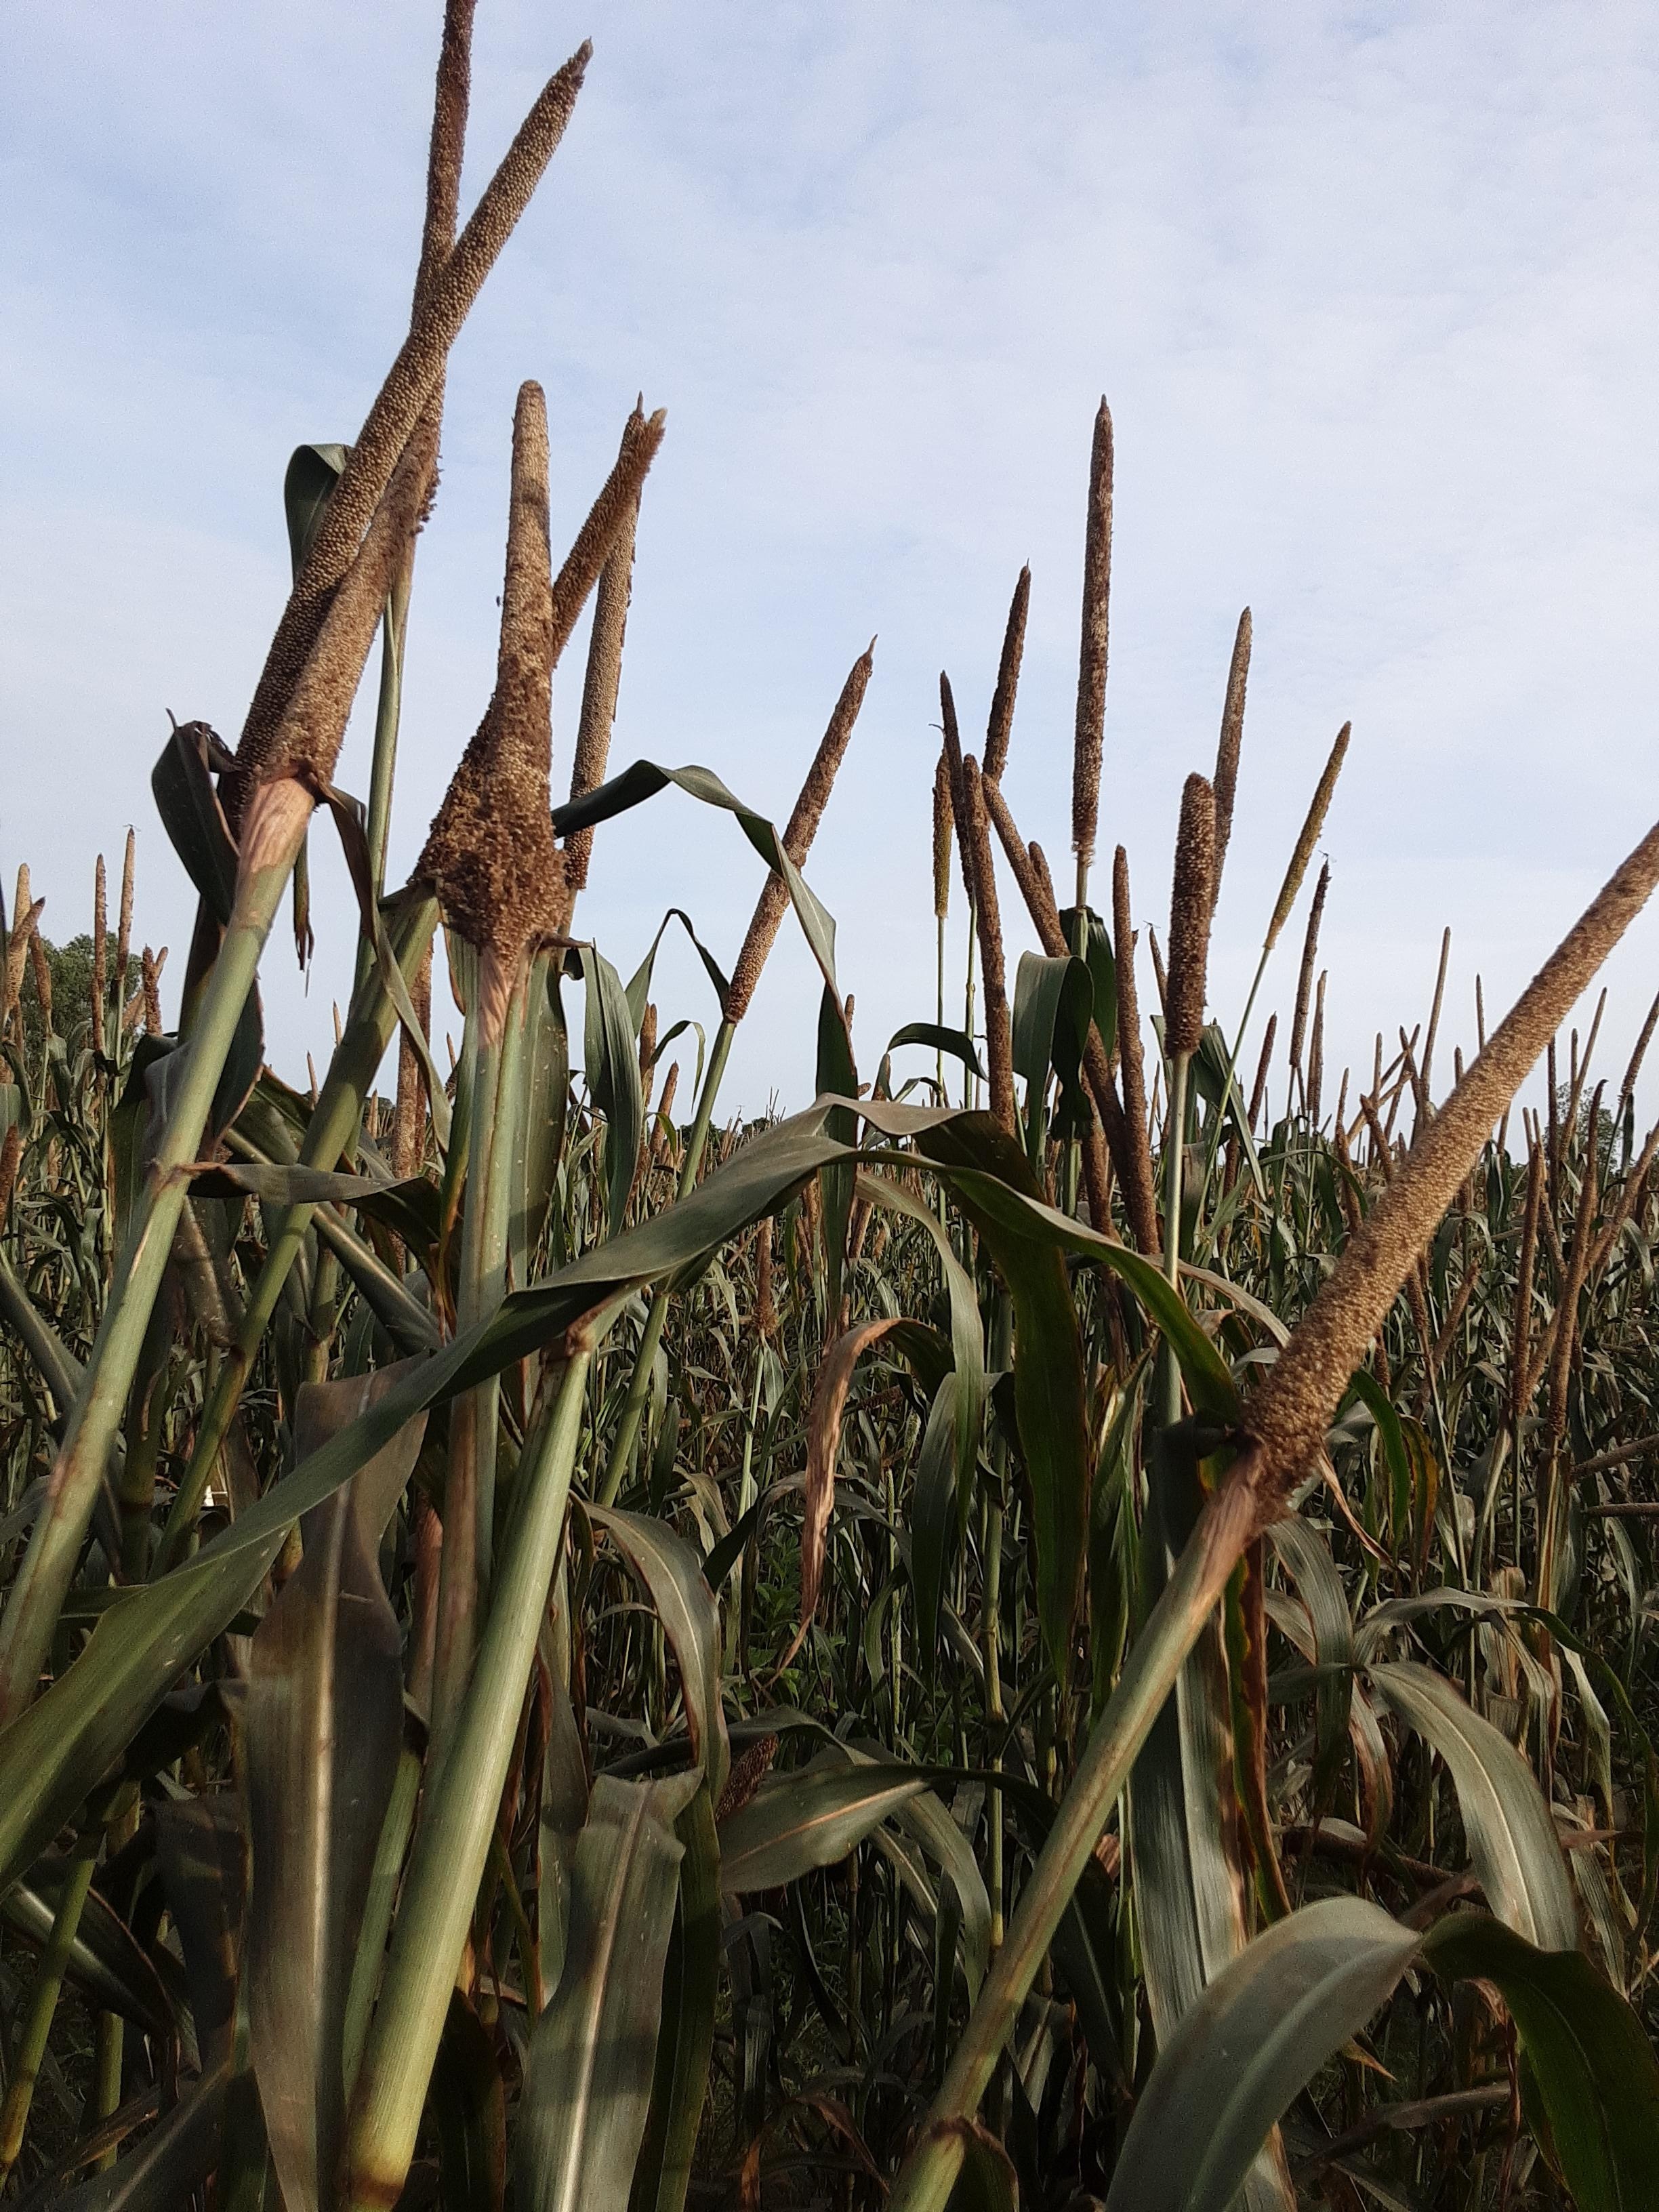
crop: pearl millet
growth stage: filling grain
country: Senegal
